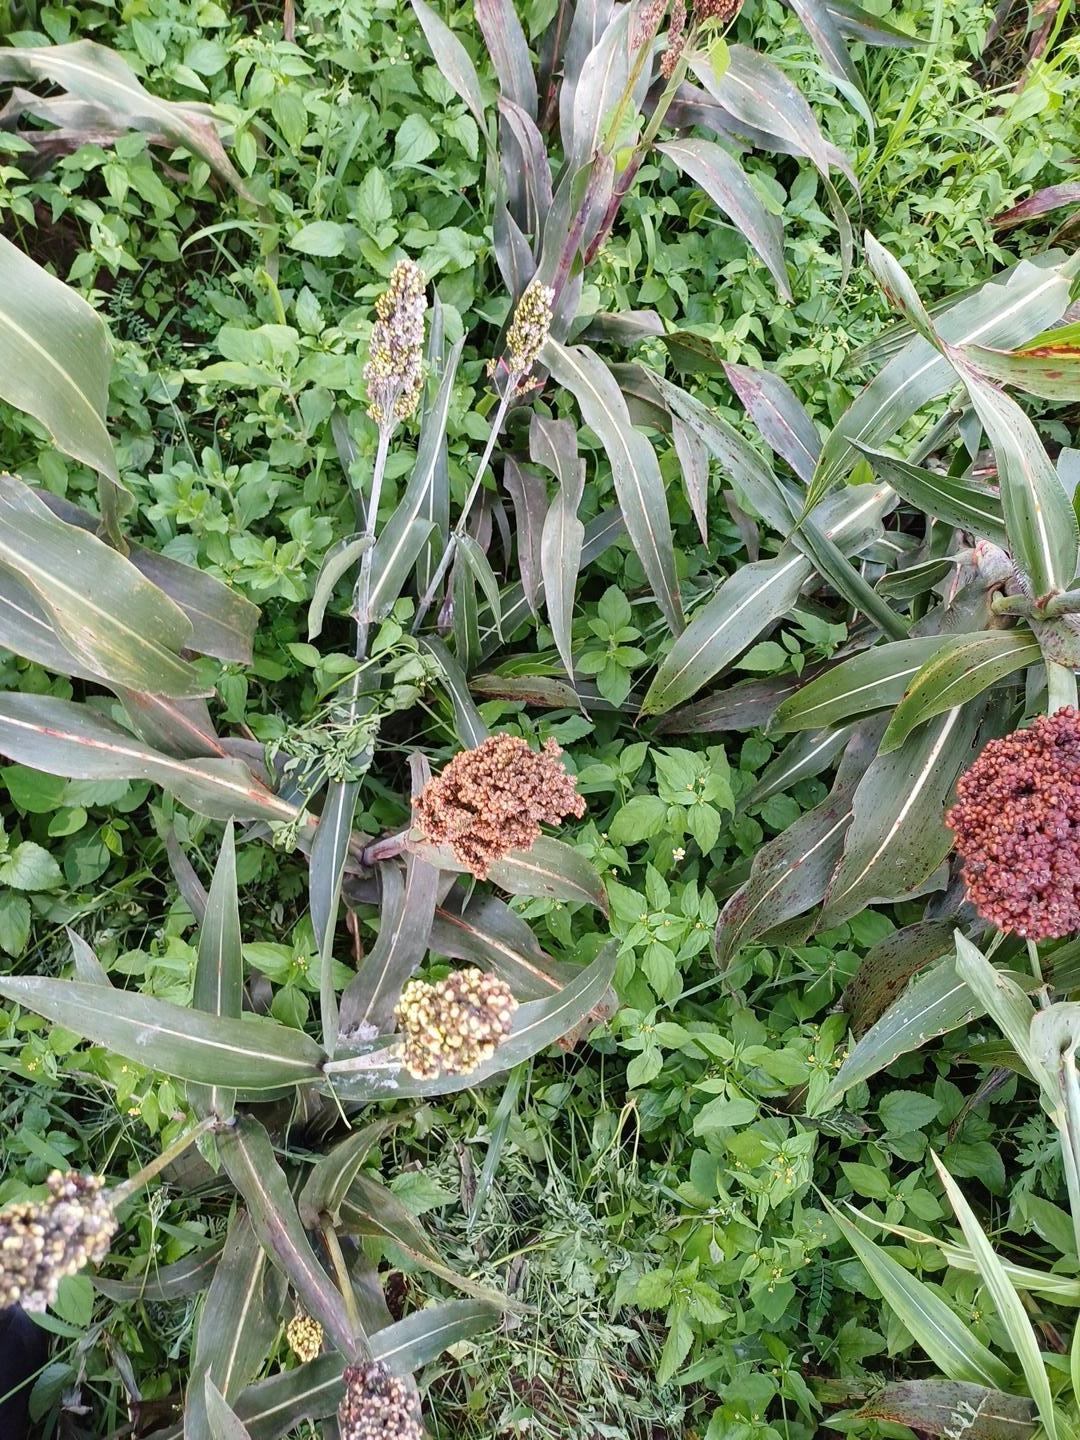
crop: sorghum
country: Kenya
